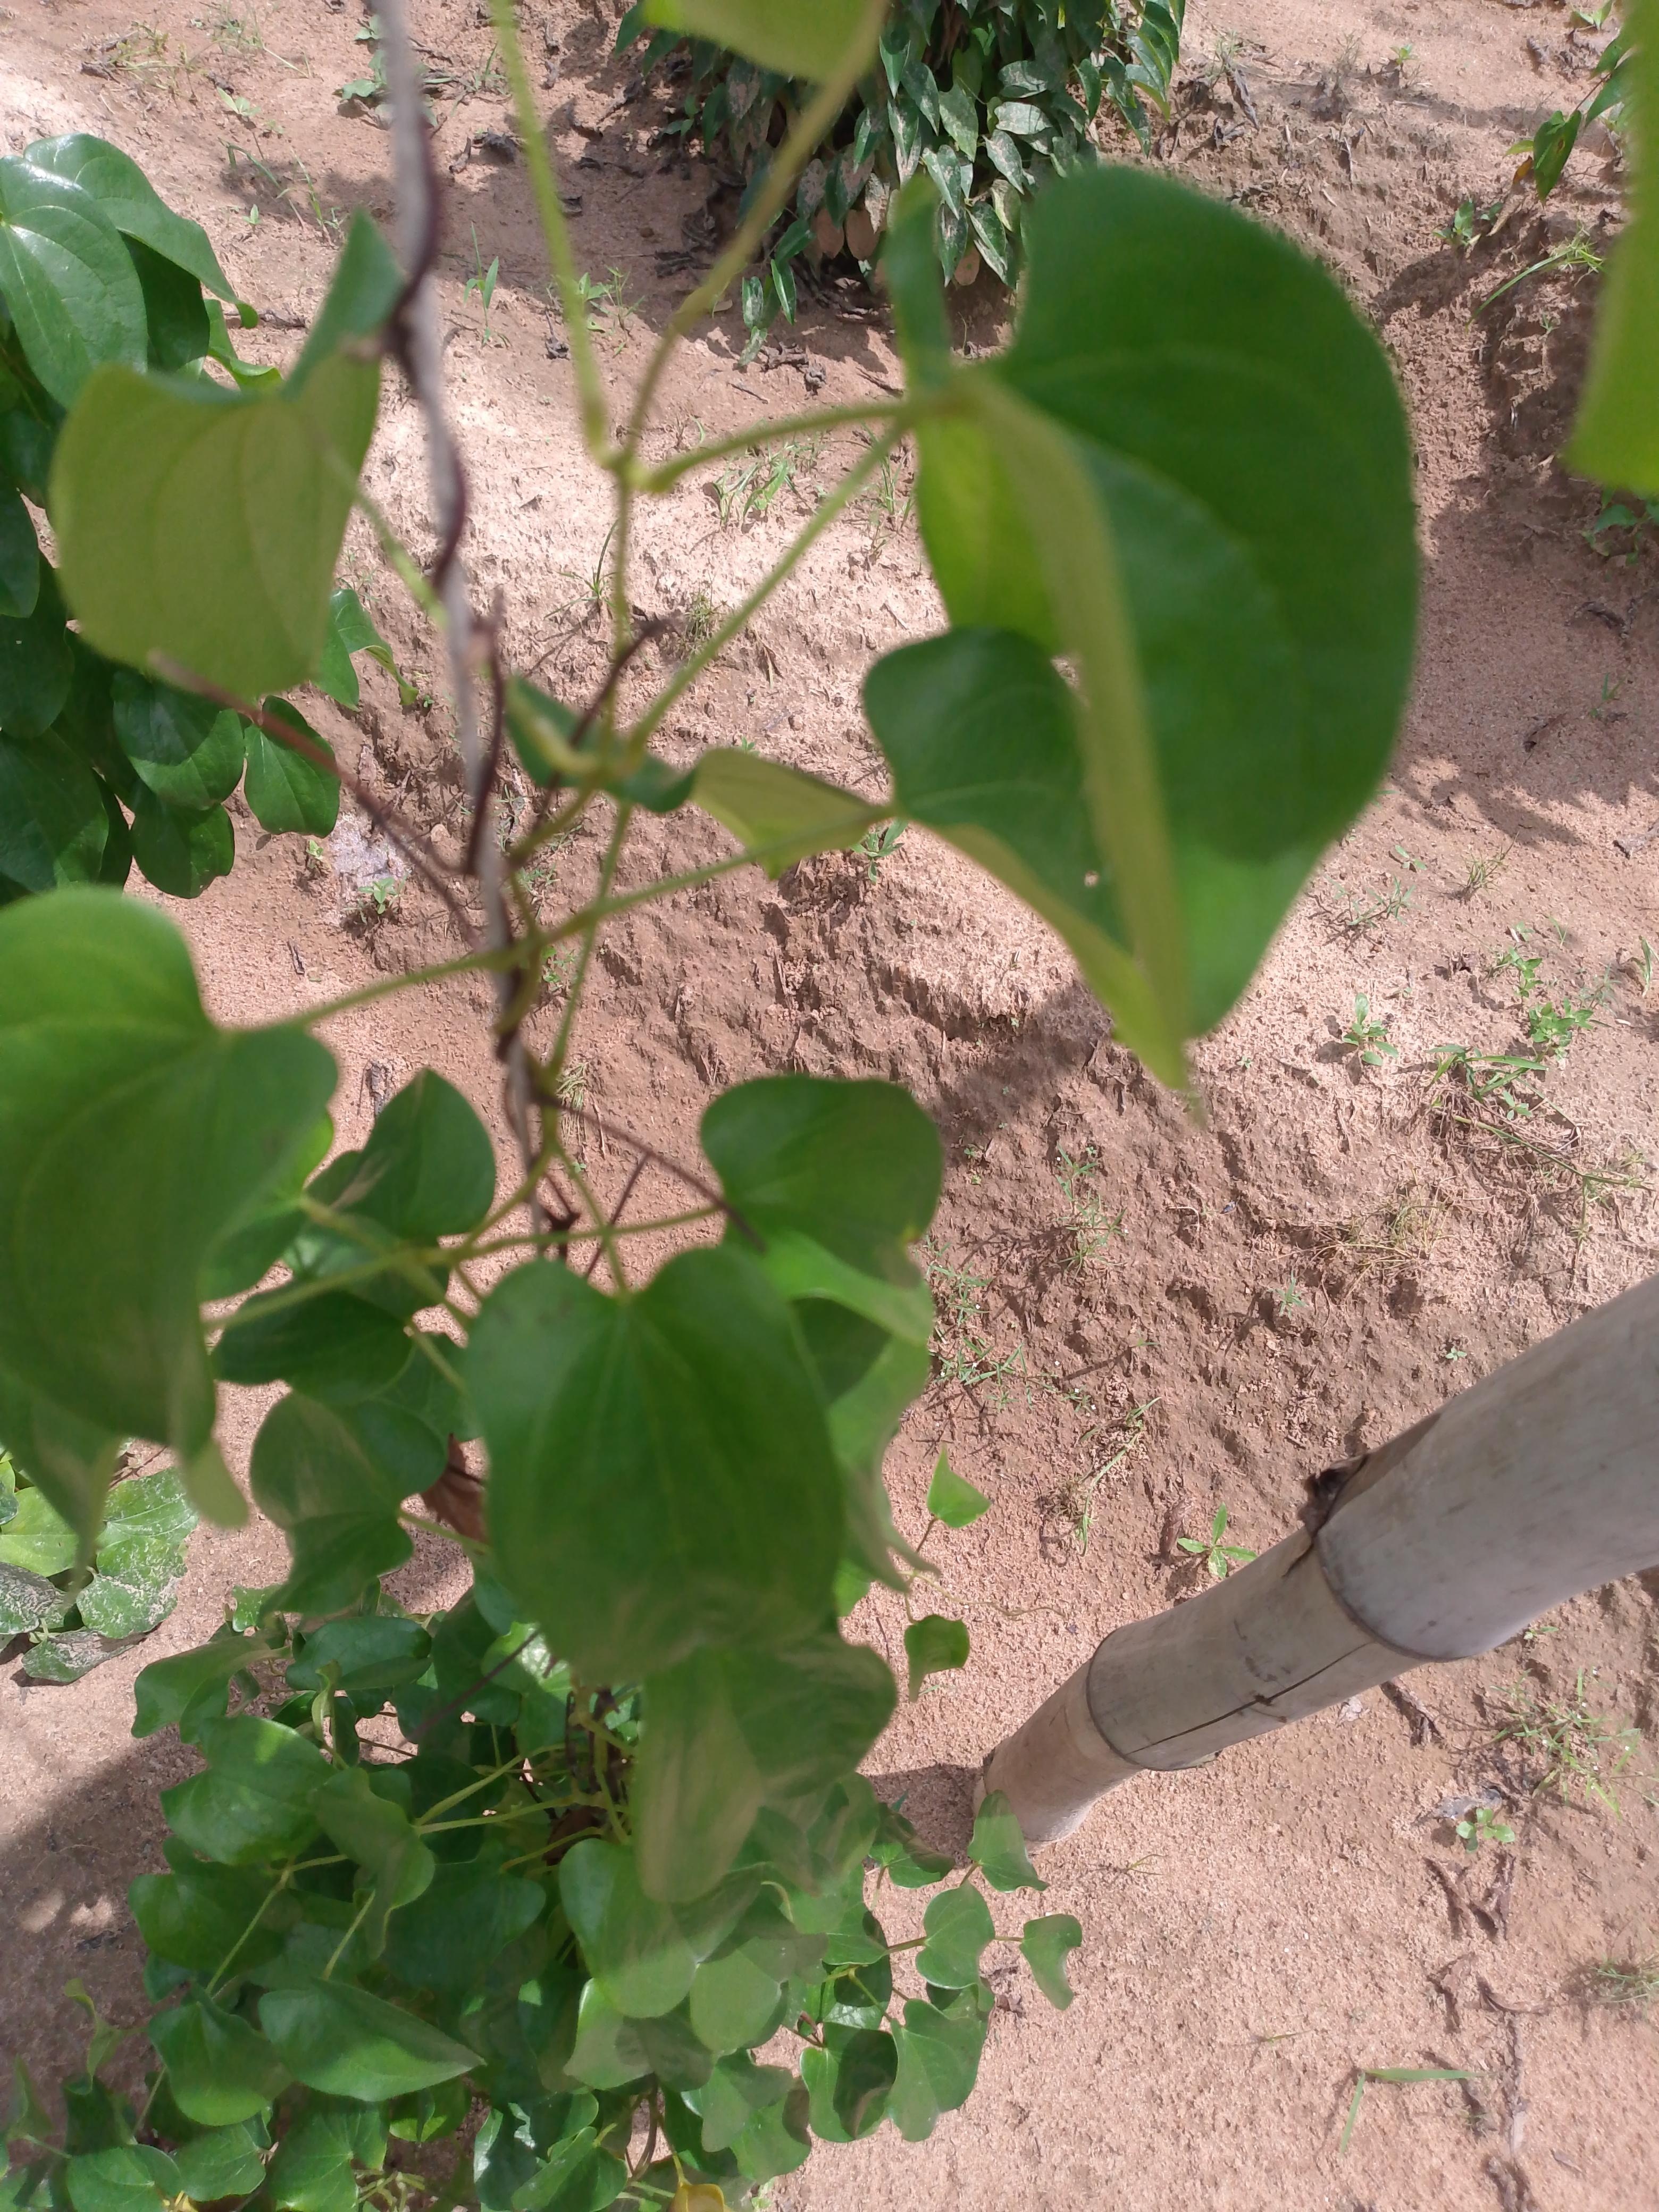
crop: yam
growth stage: vegetative
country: Nigeria
